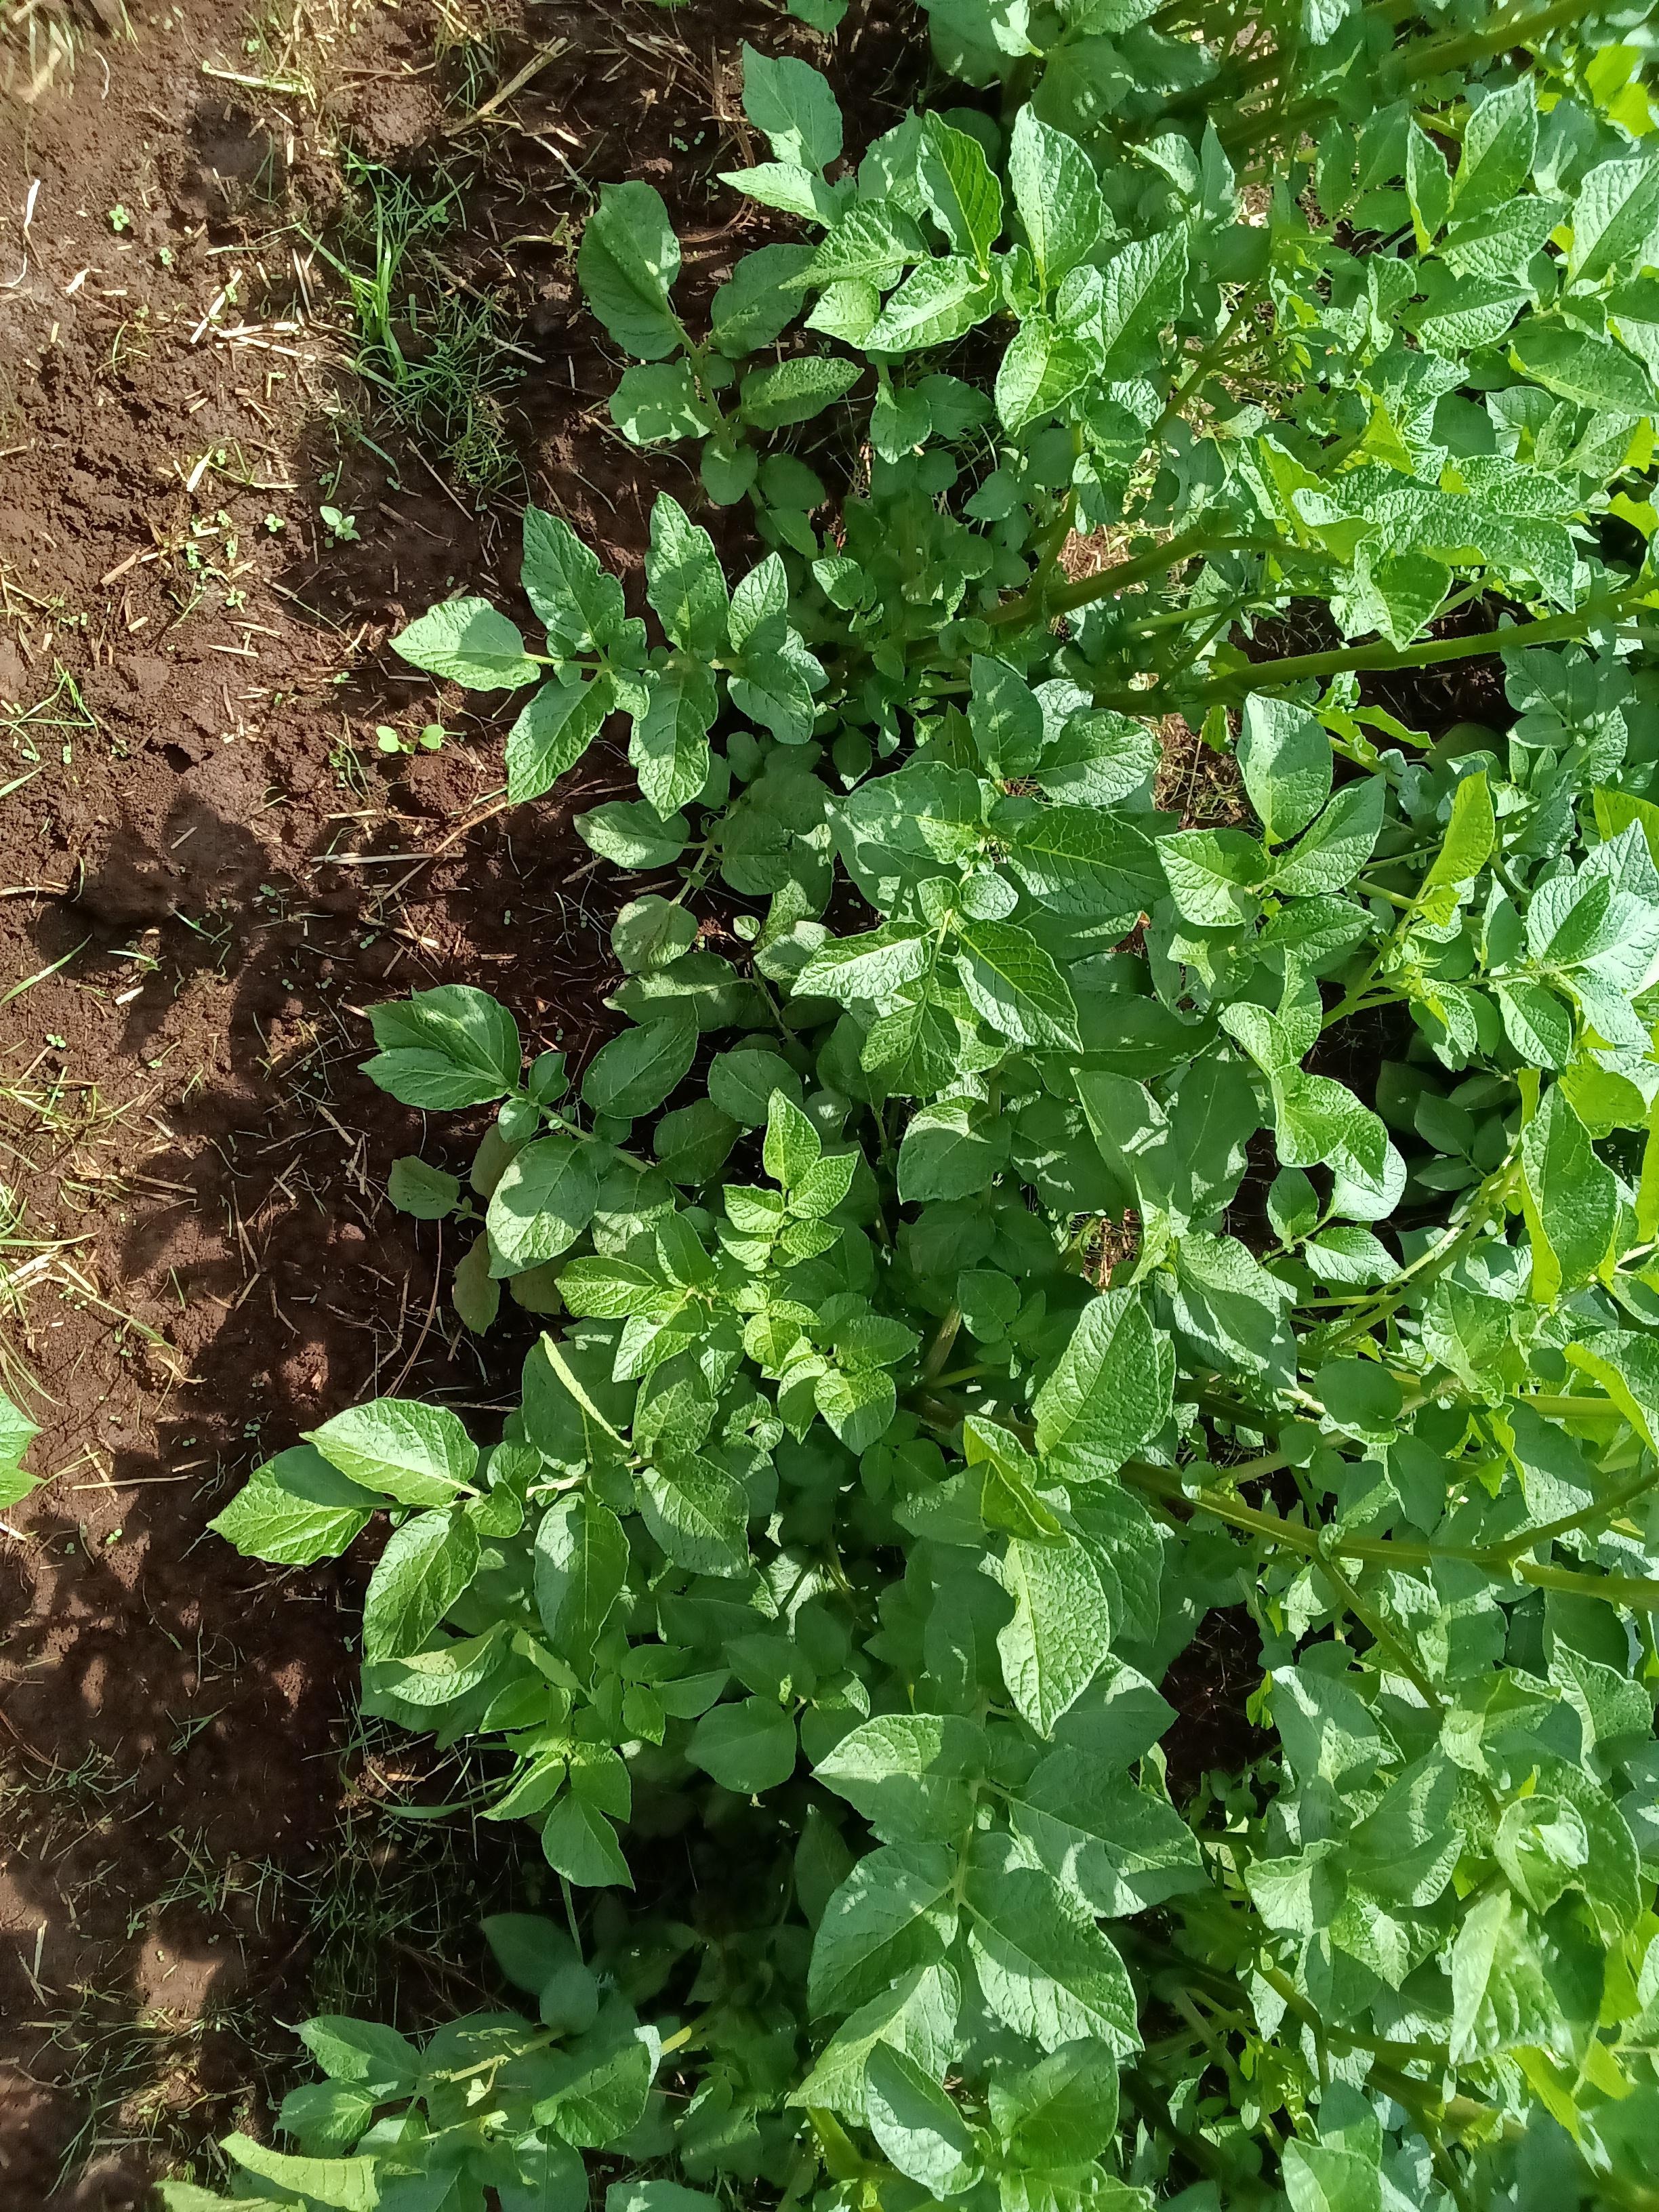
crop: potato
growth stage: vegetative
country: Kenya
